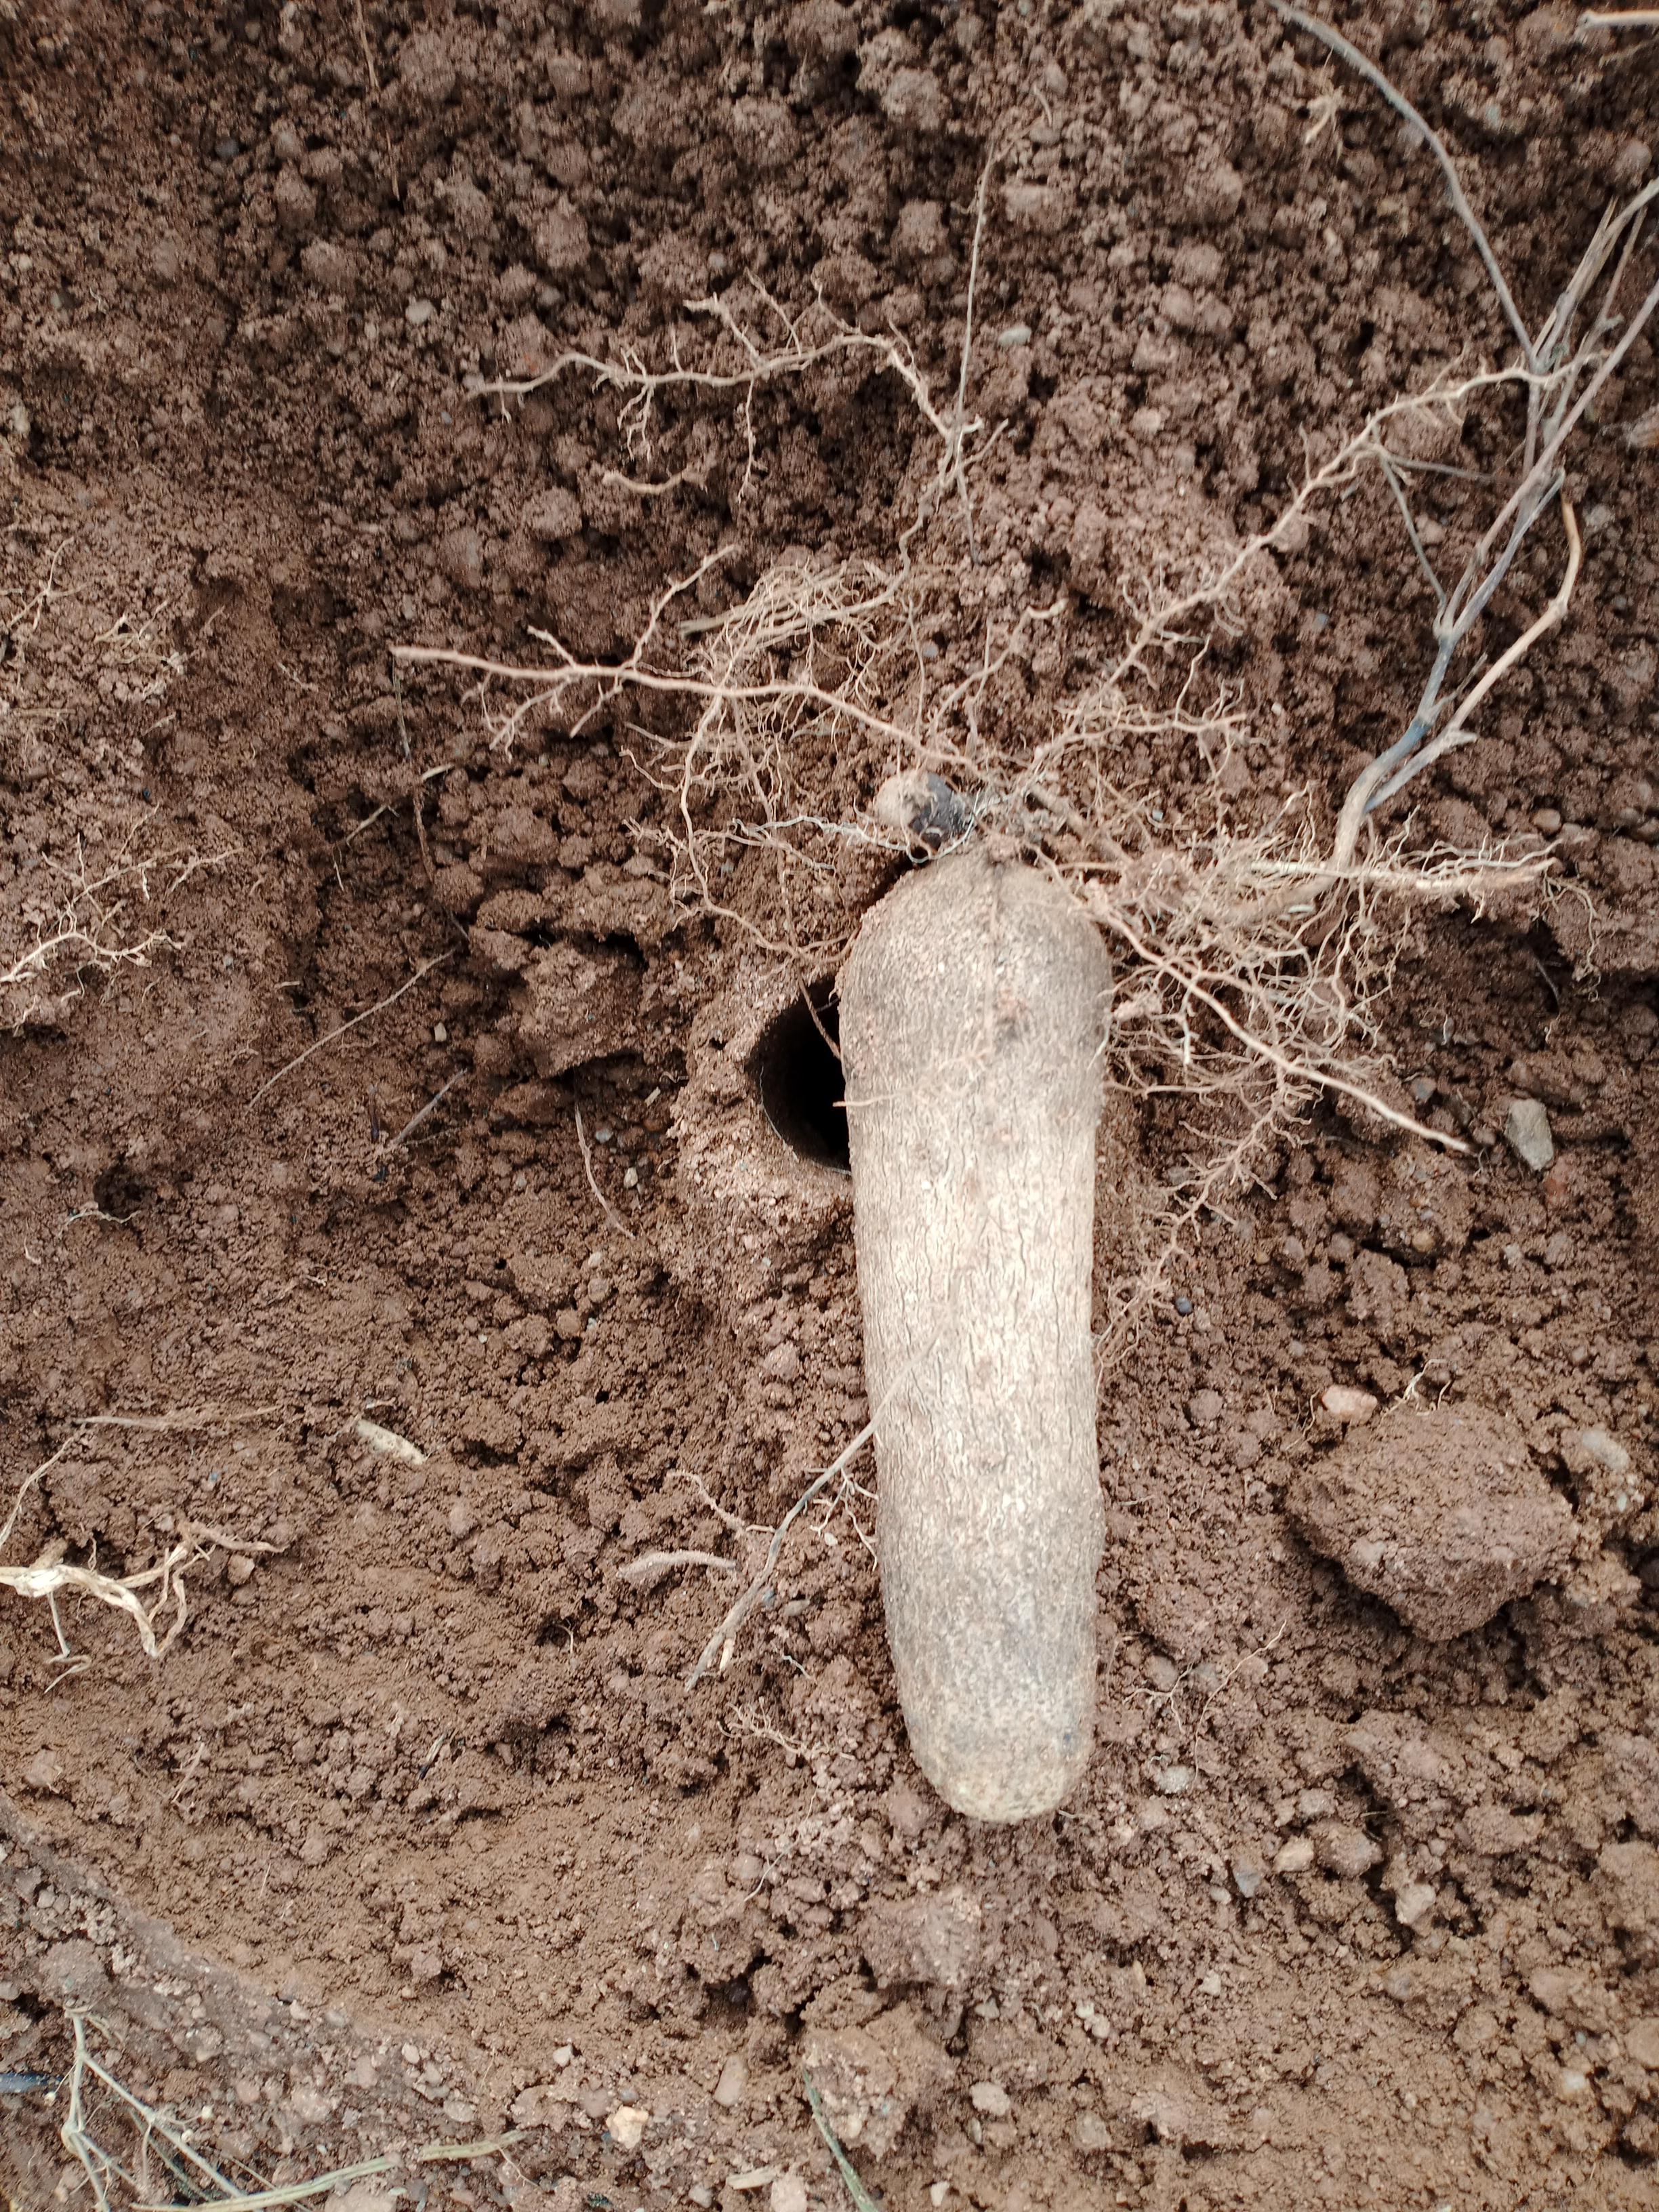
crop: yam
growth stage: harvest
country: Nigeria
